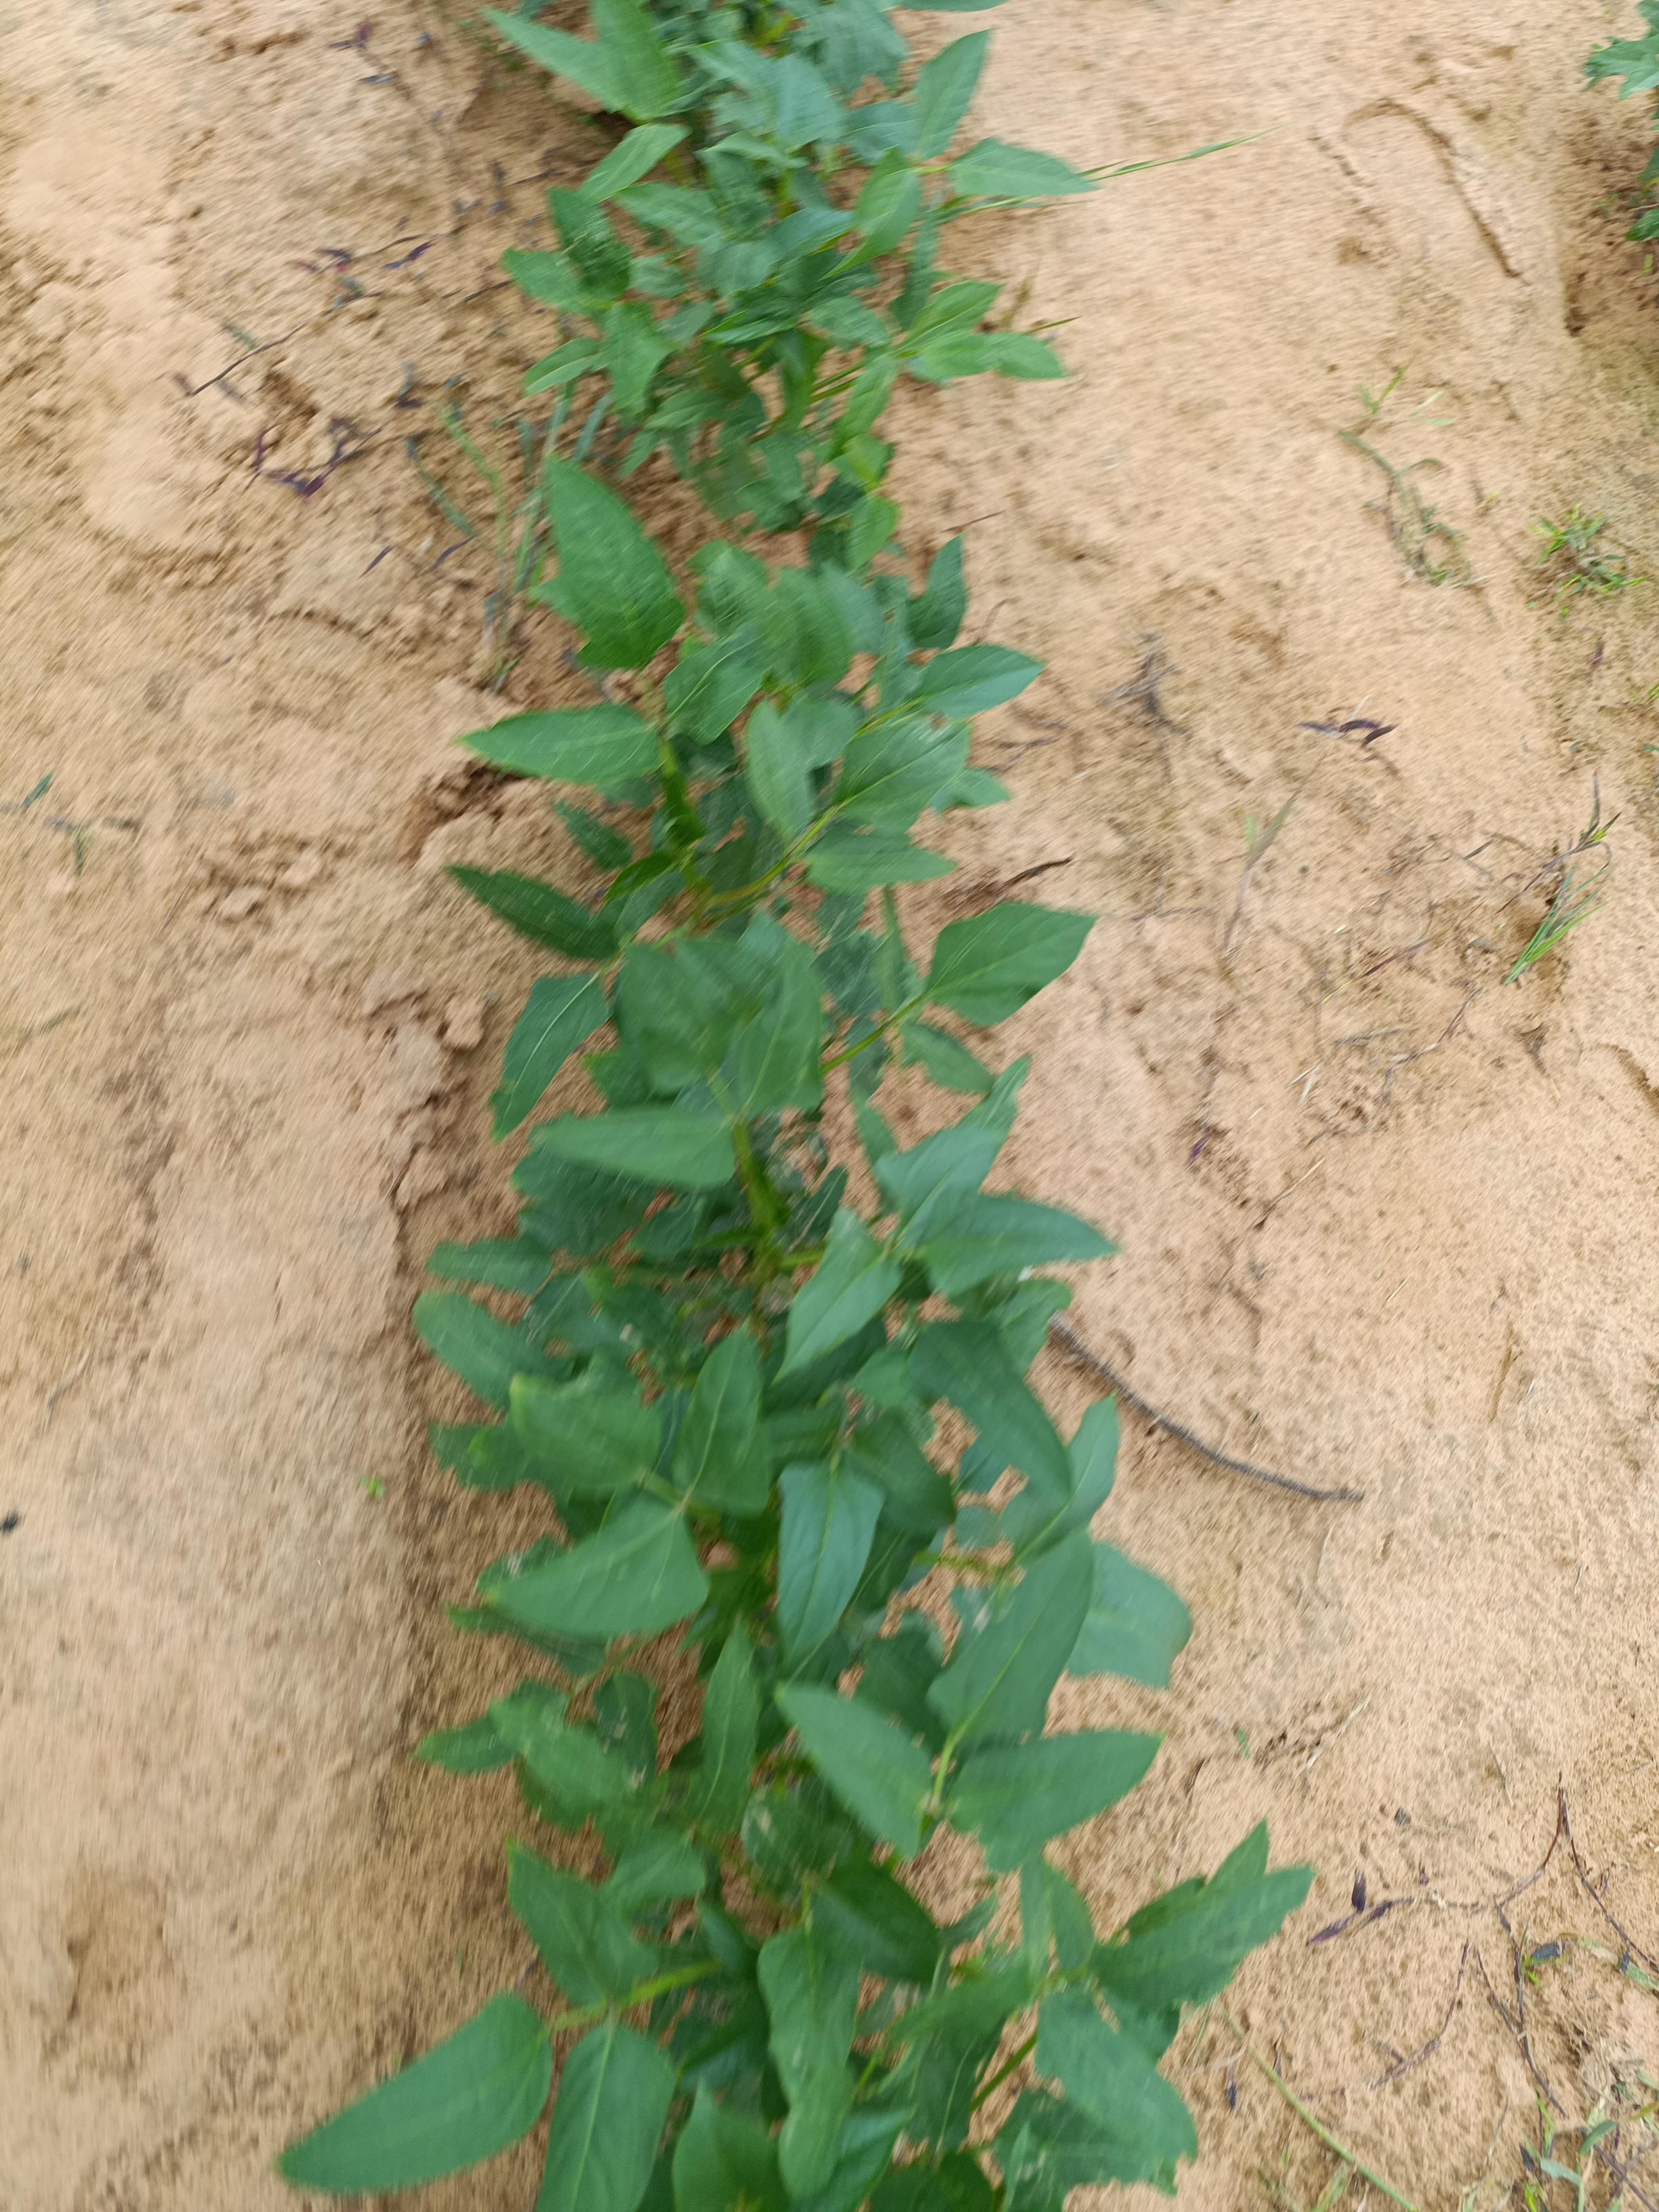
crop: cowpea
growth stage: emergence
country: Nigeria
